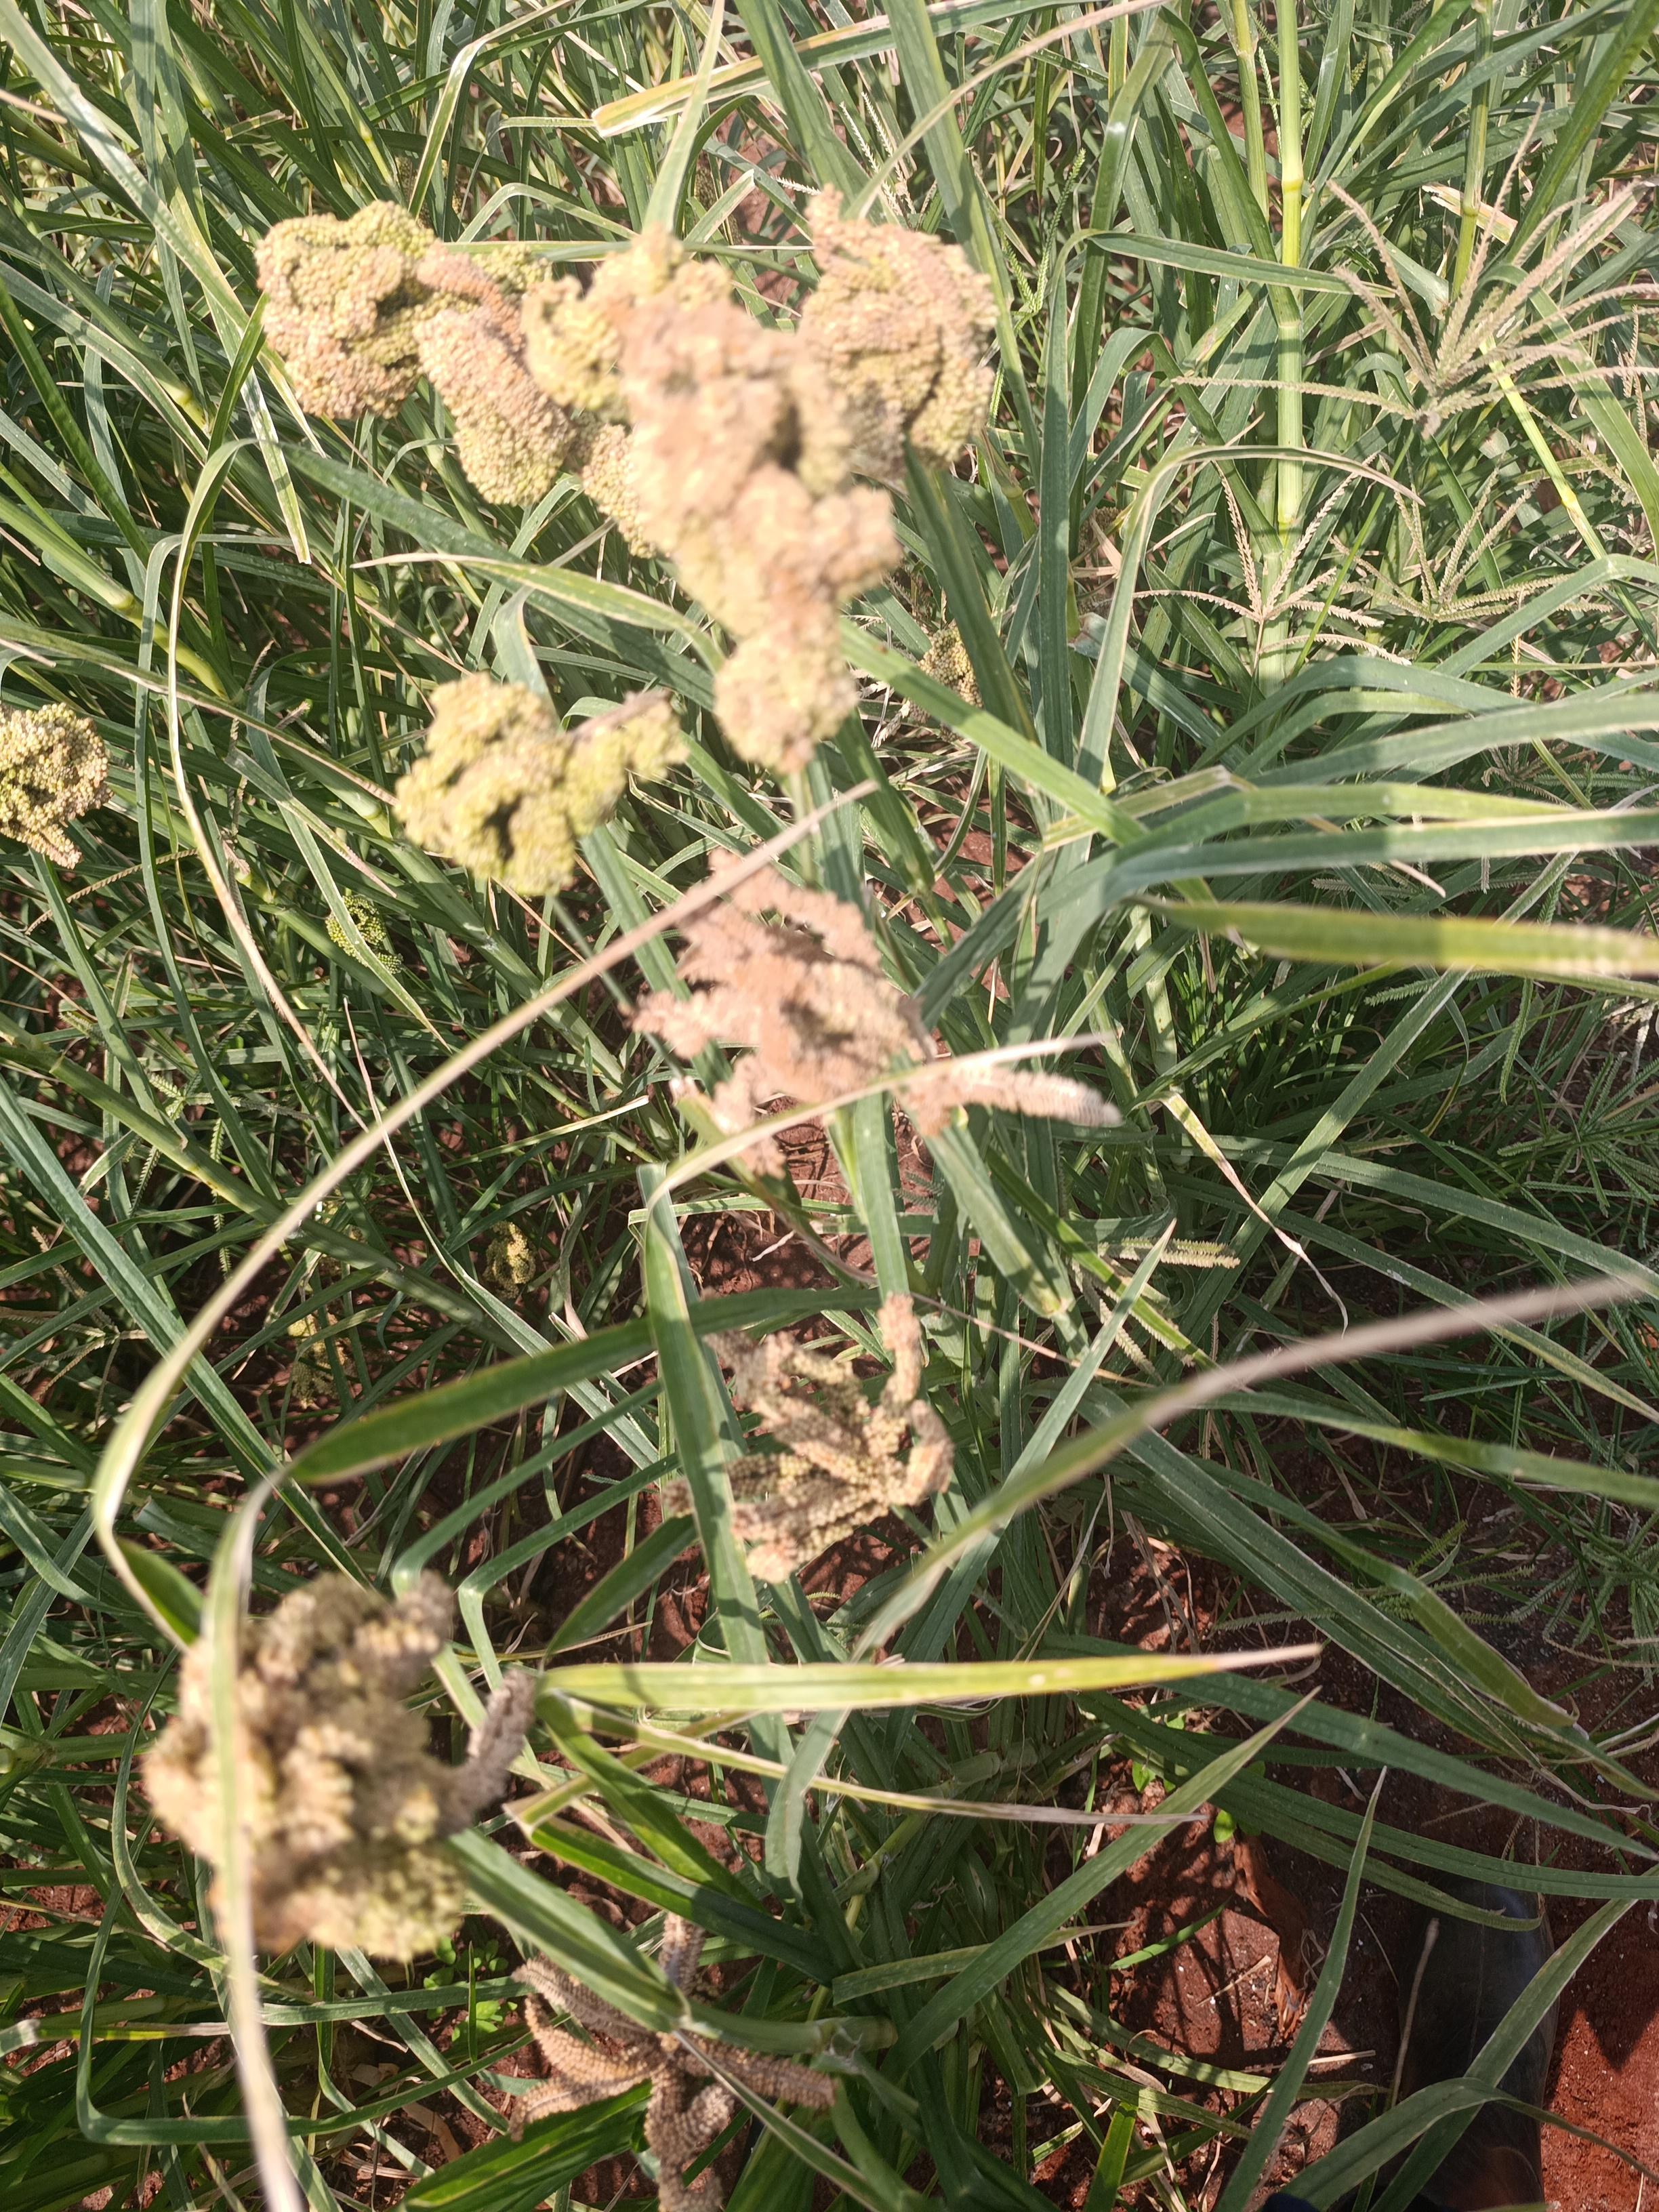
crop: finger millet
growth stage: filling grain
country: Kenya
